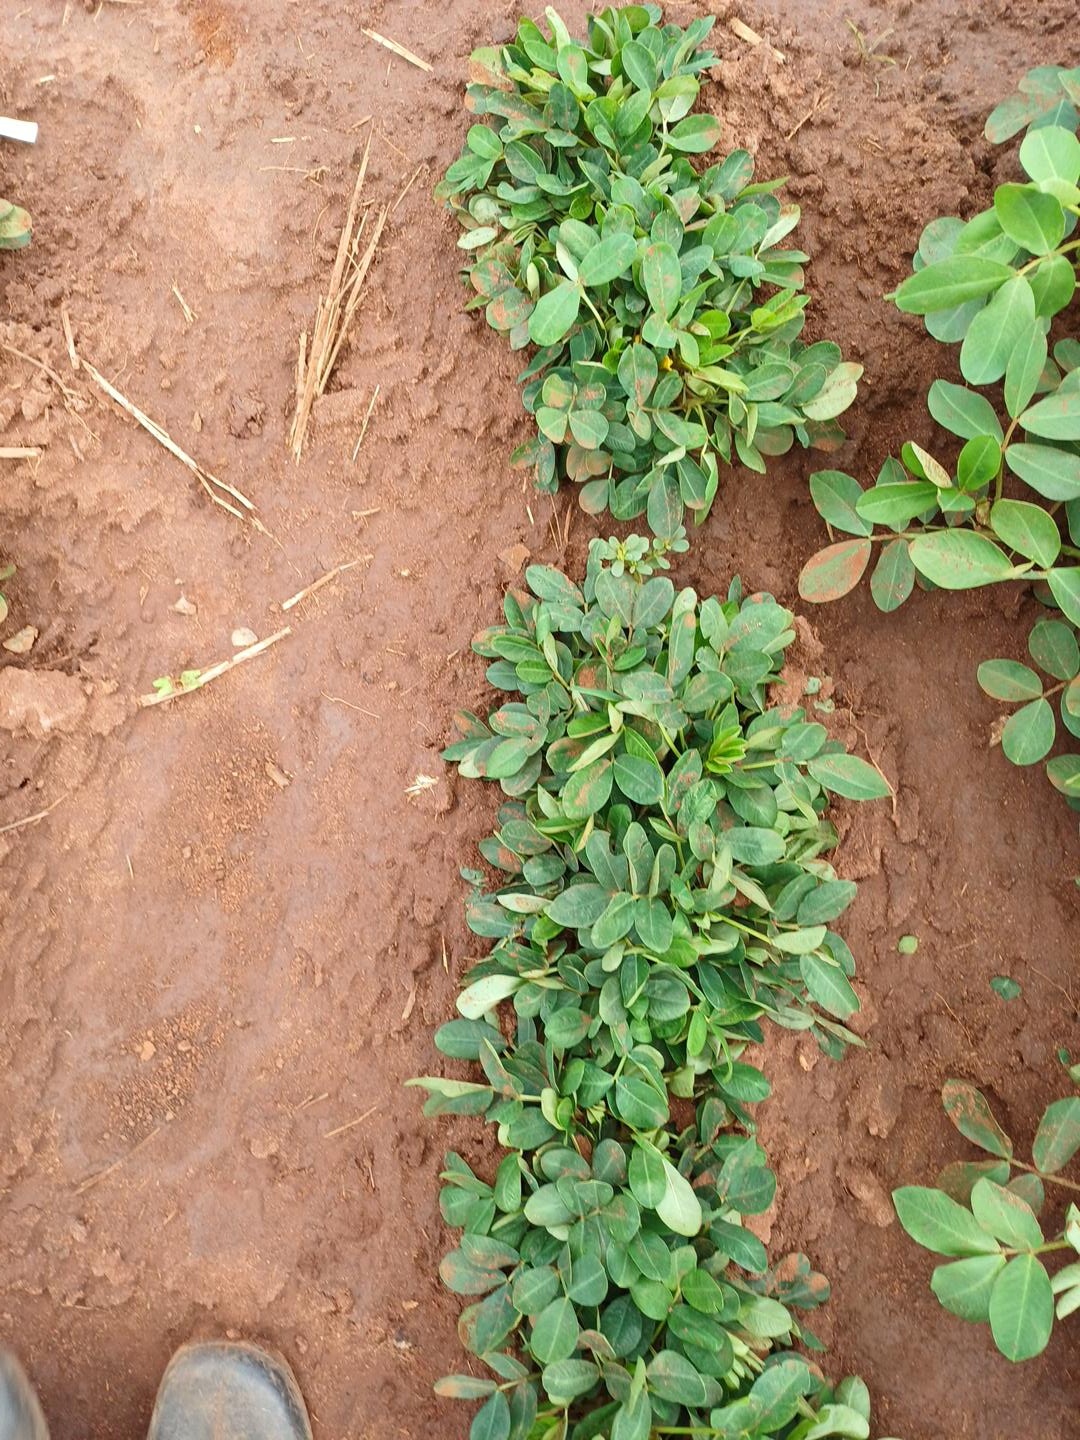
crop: groundnut
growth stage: flowering
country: Kenya
